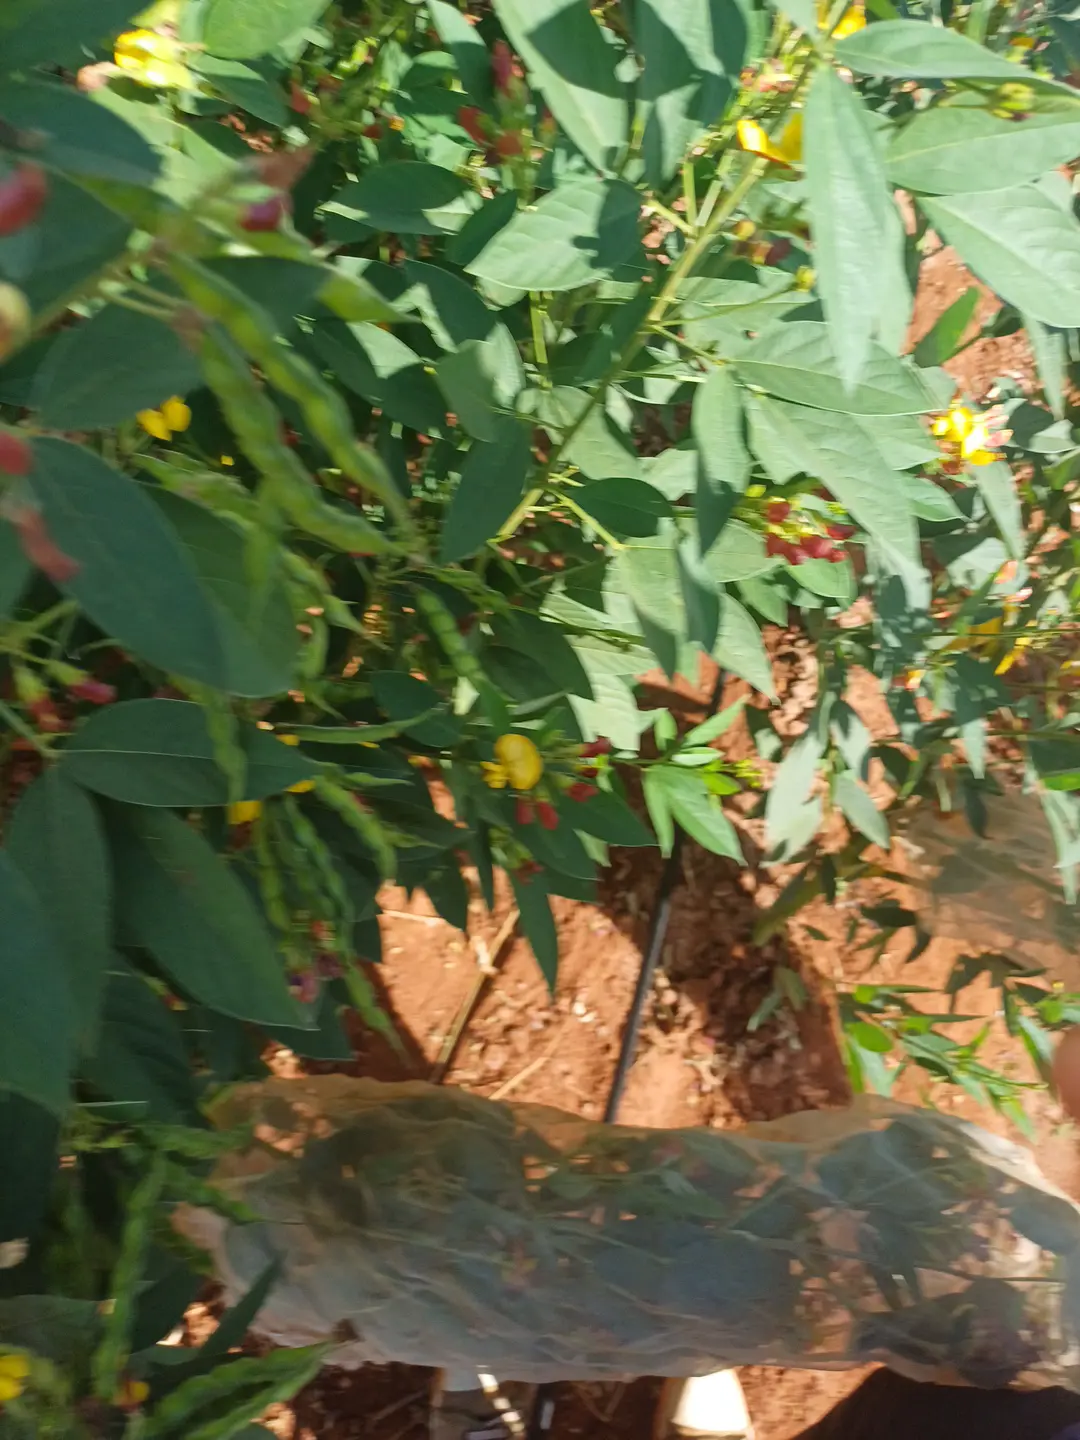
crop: pigeonpea
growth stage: development pod
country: Kenya
